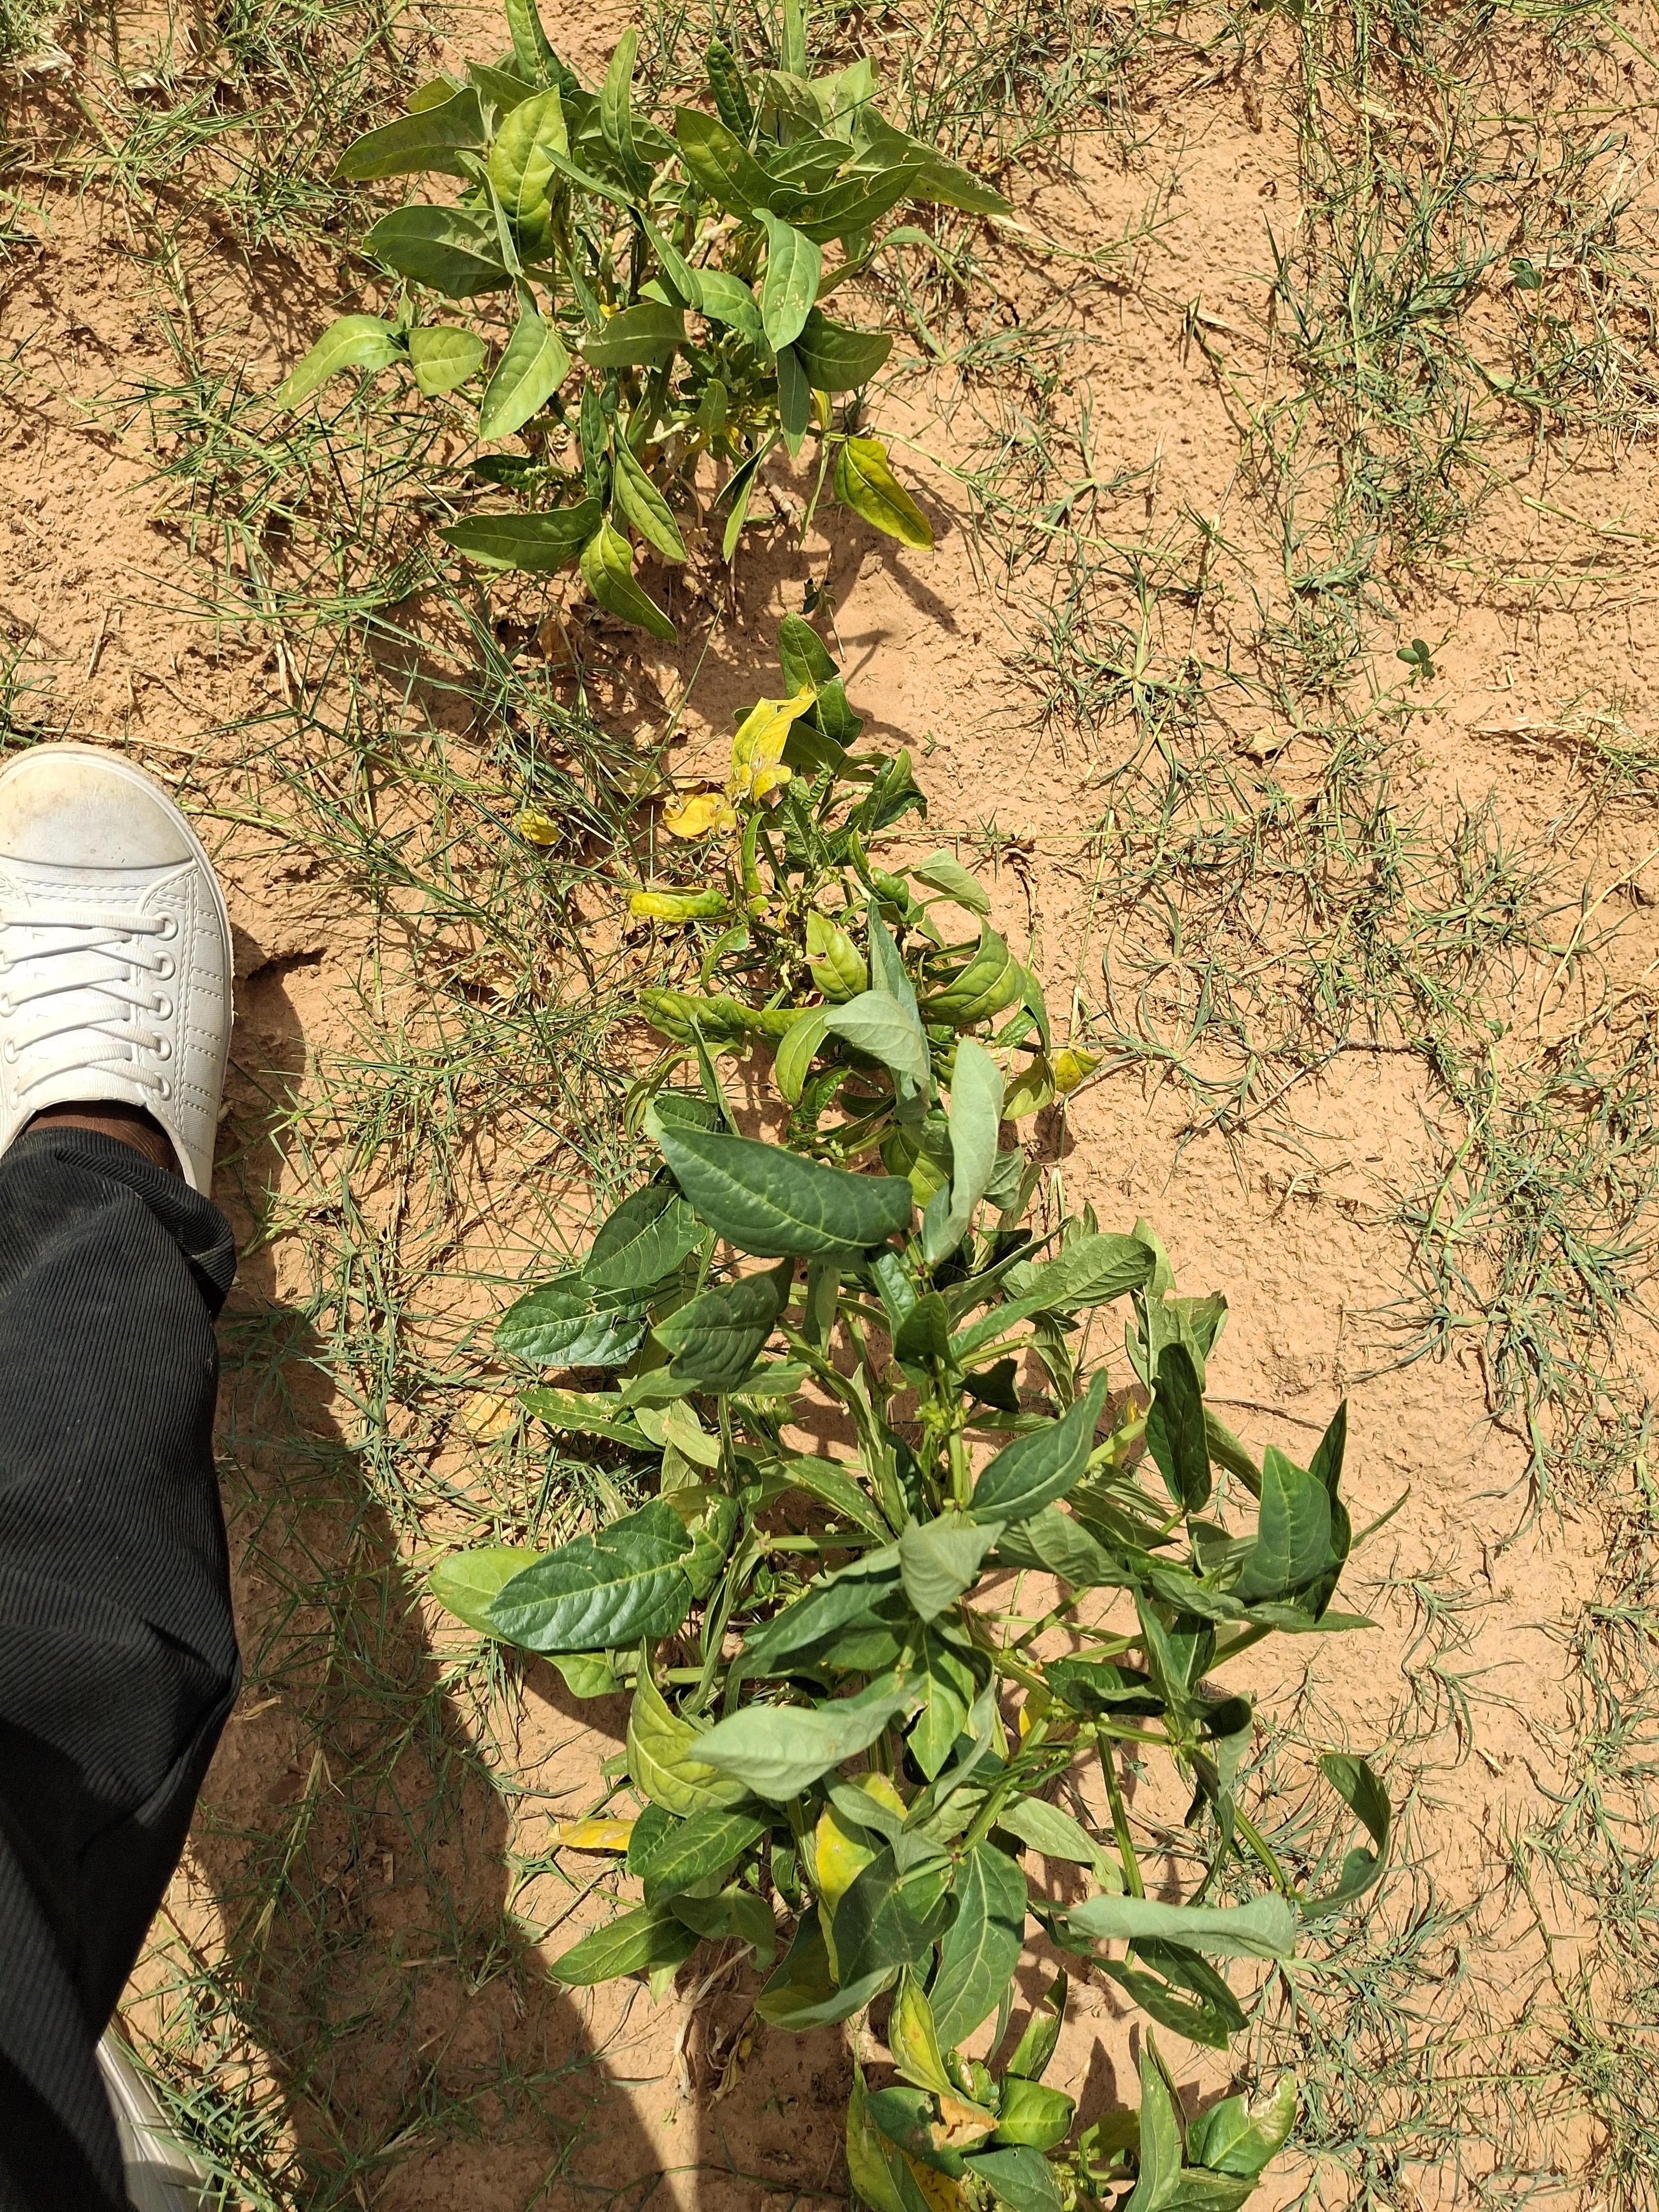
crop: cowpea
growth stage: harvest maturity
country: Nigeria
